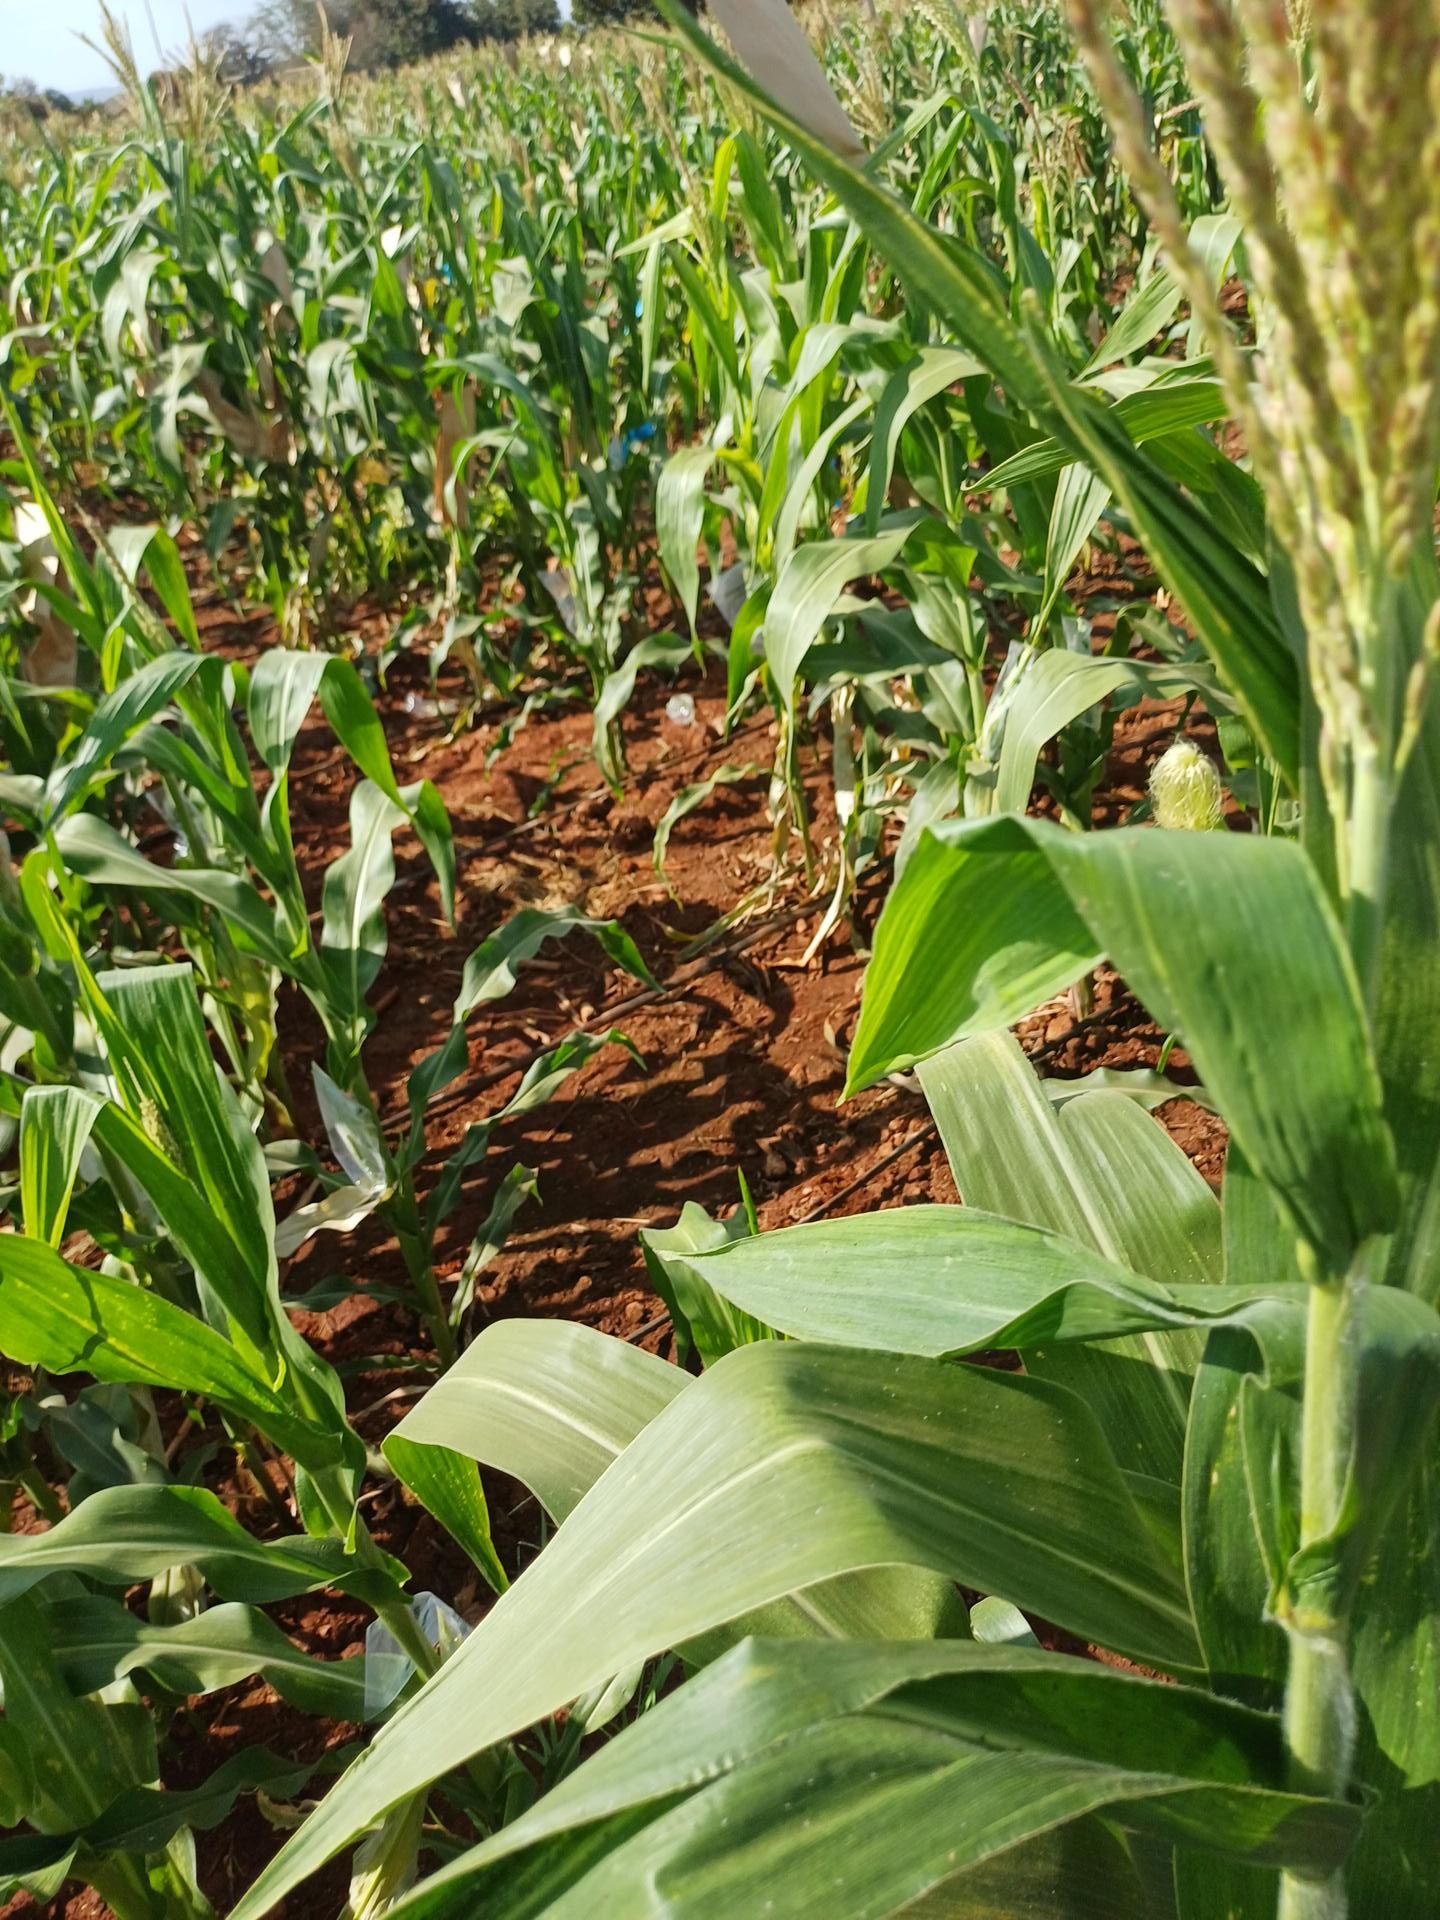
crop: maize
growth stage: flowering
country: Kenya
